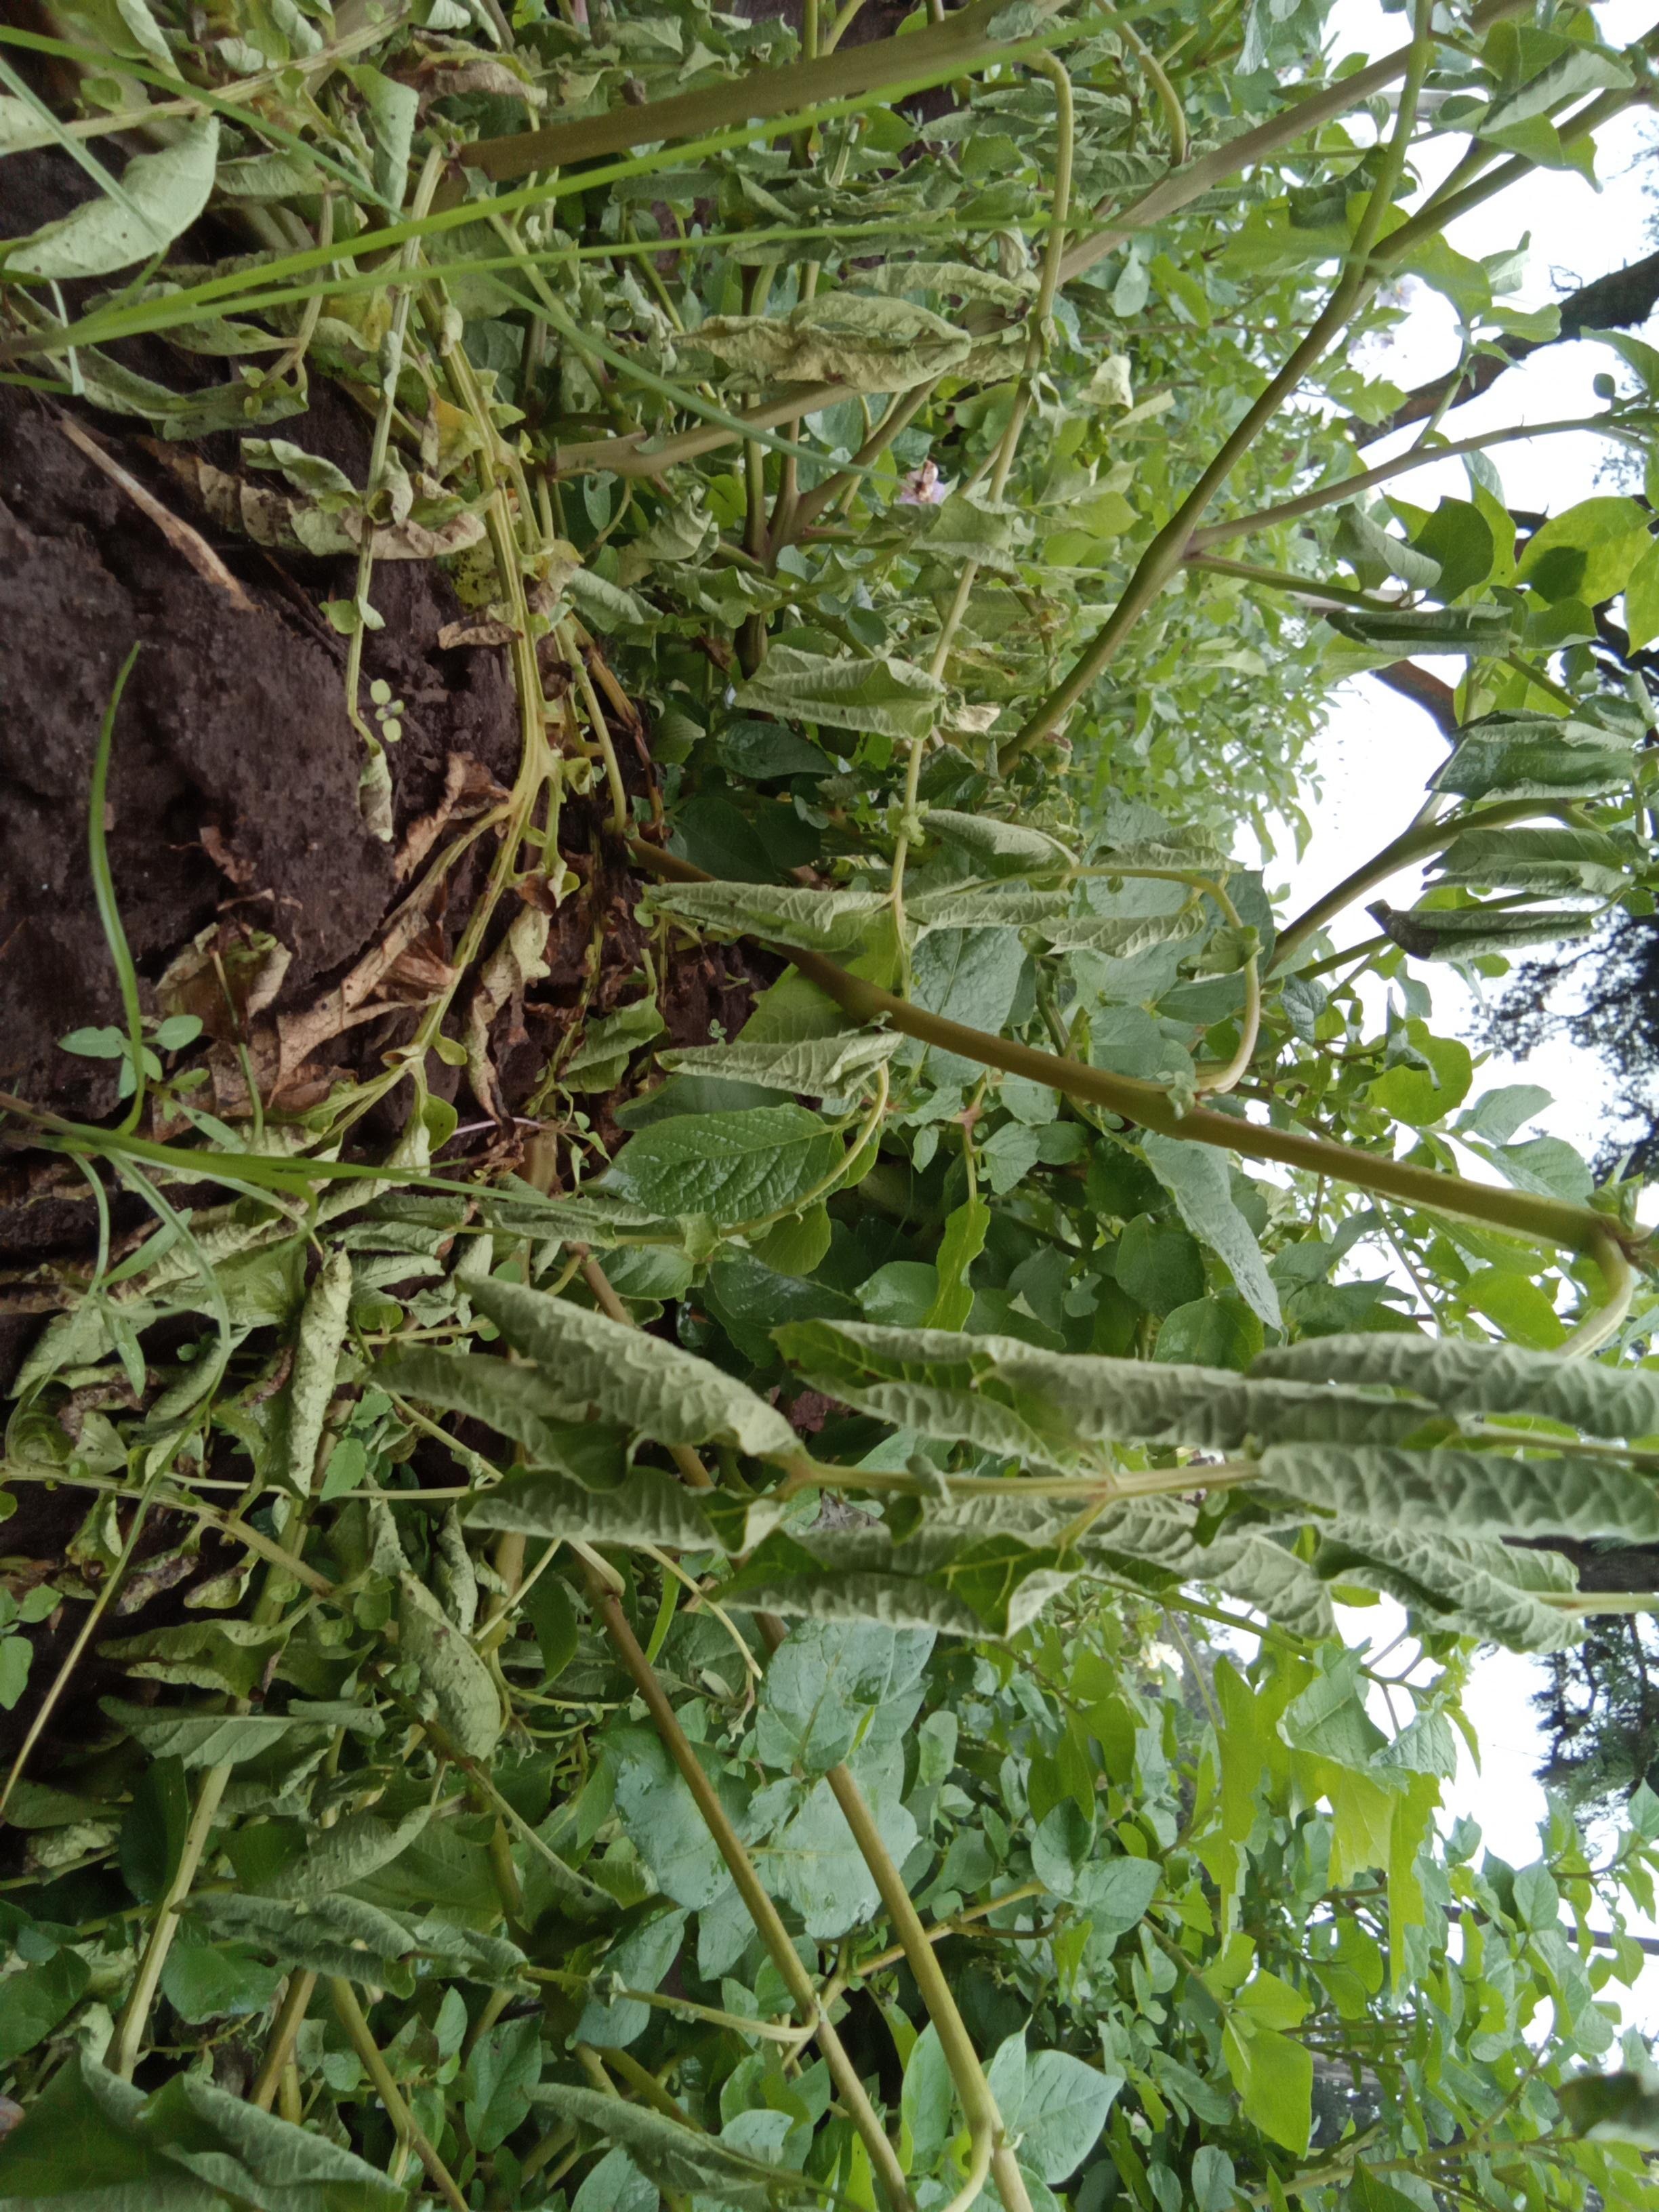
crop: potato
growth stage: flowering
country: Kenya
